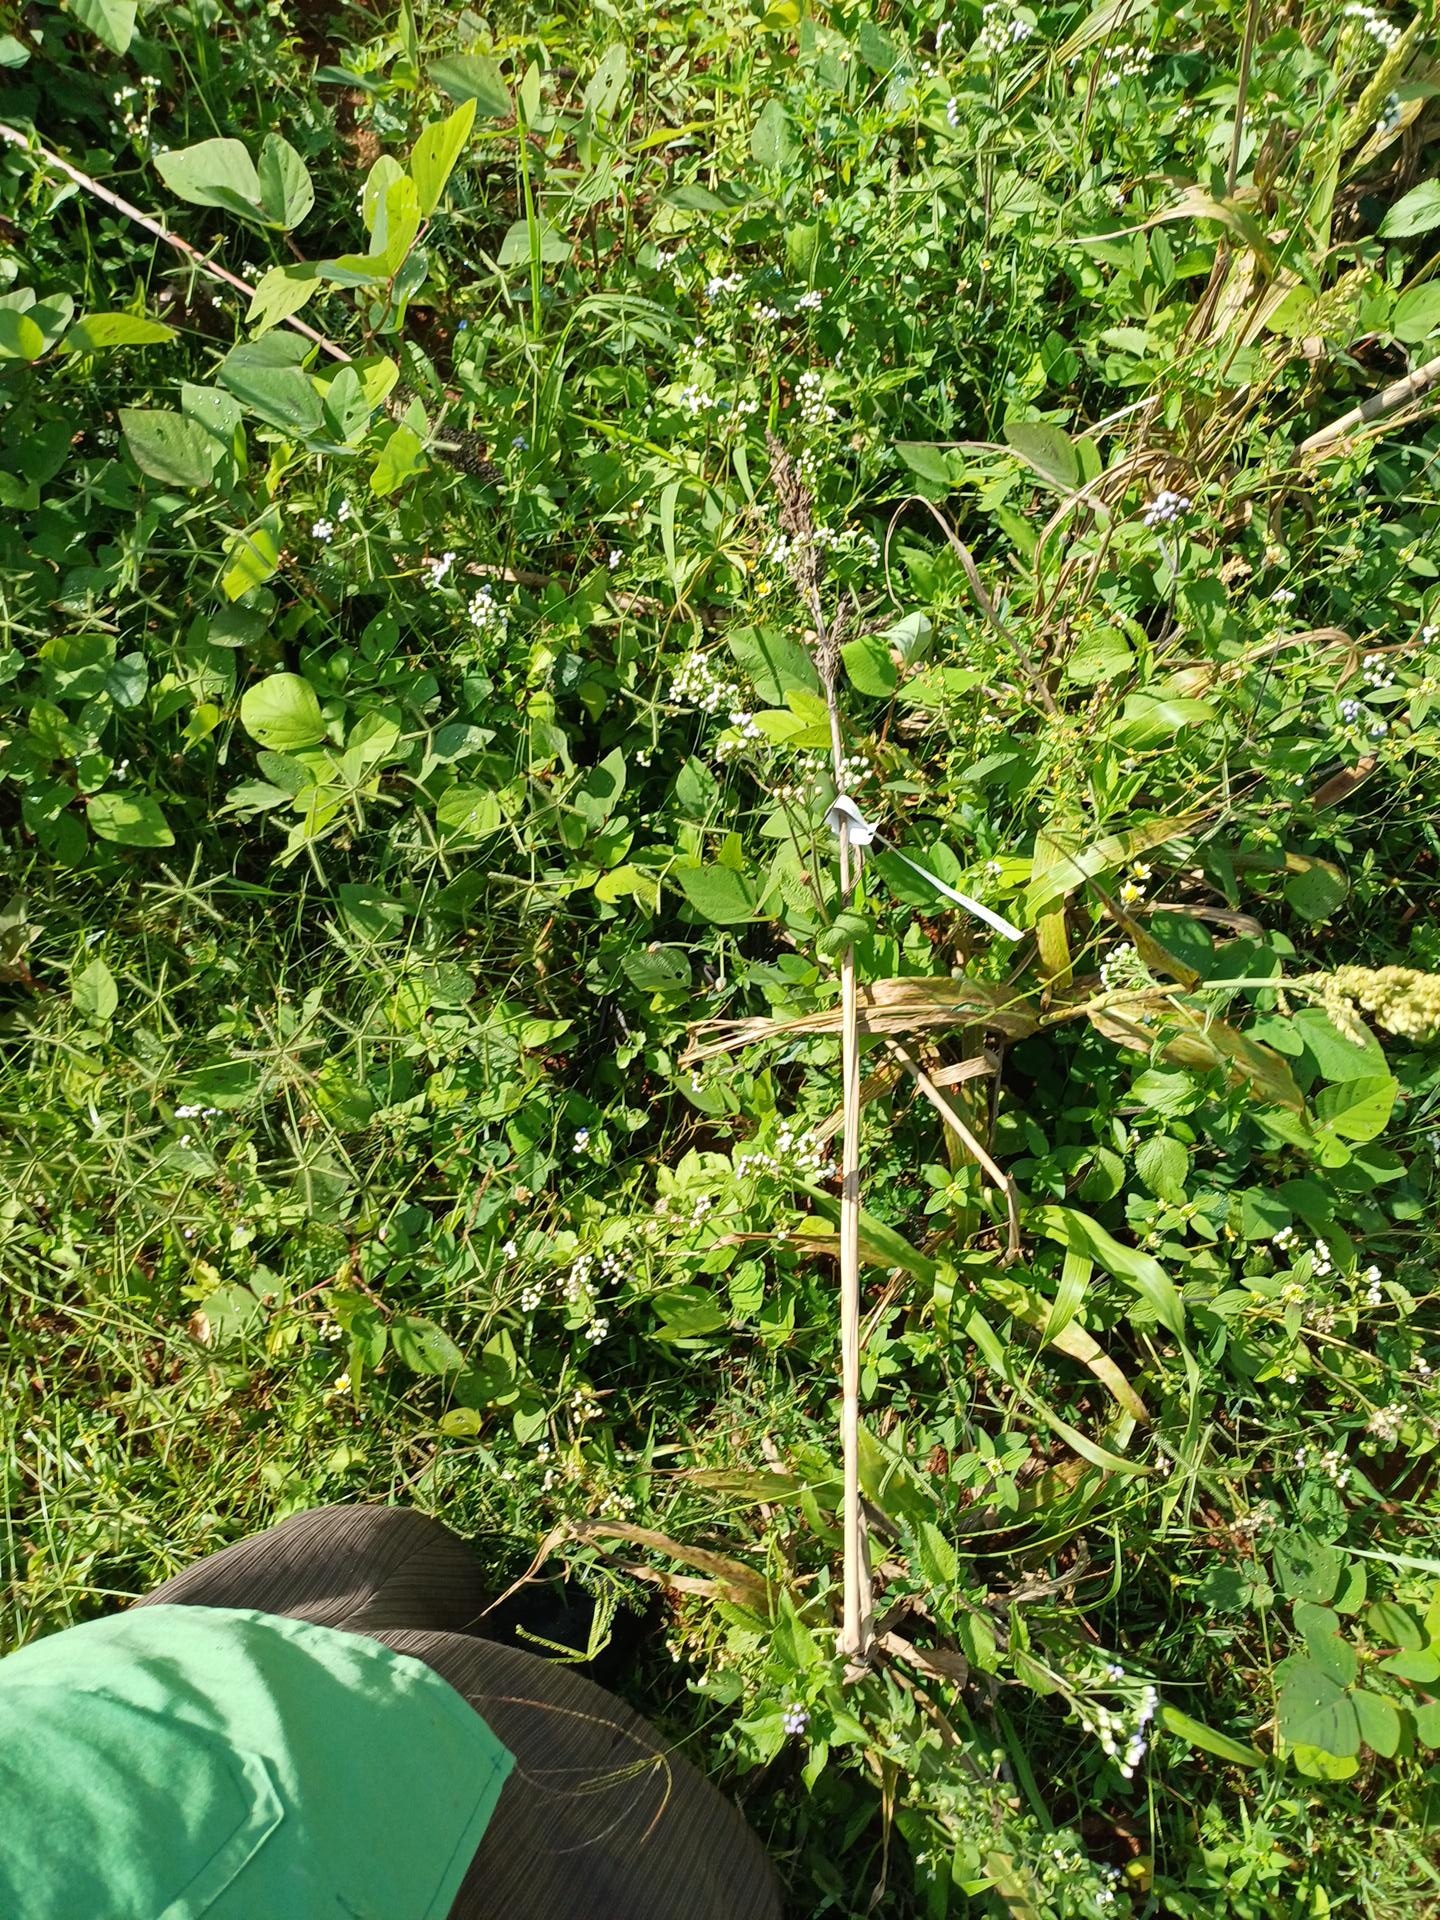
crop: sorghum
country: Kenya
